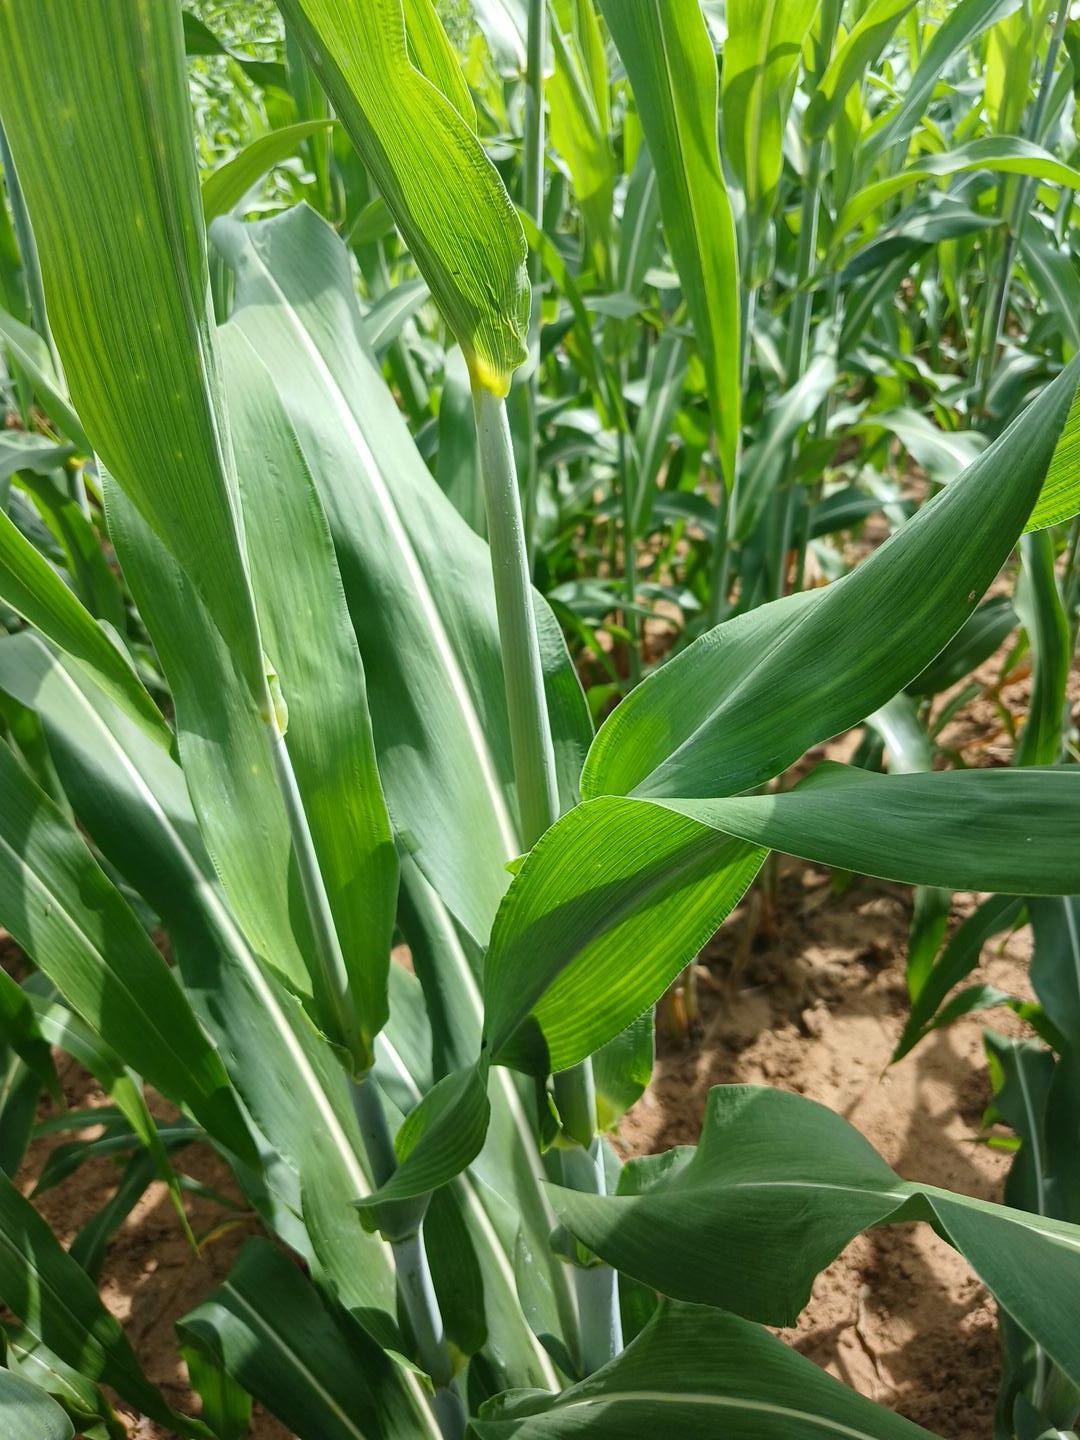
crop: sorghum
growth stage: vegetative
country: Senegal
